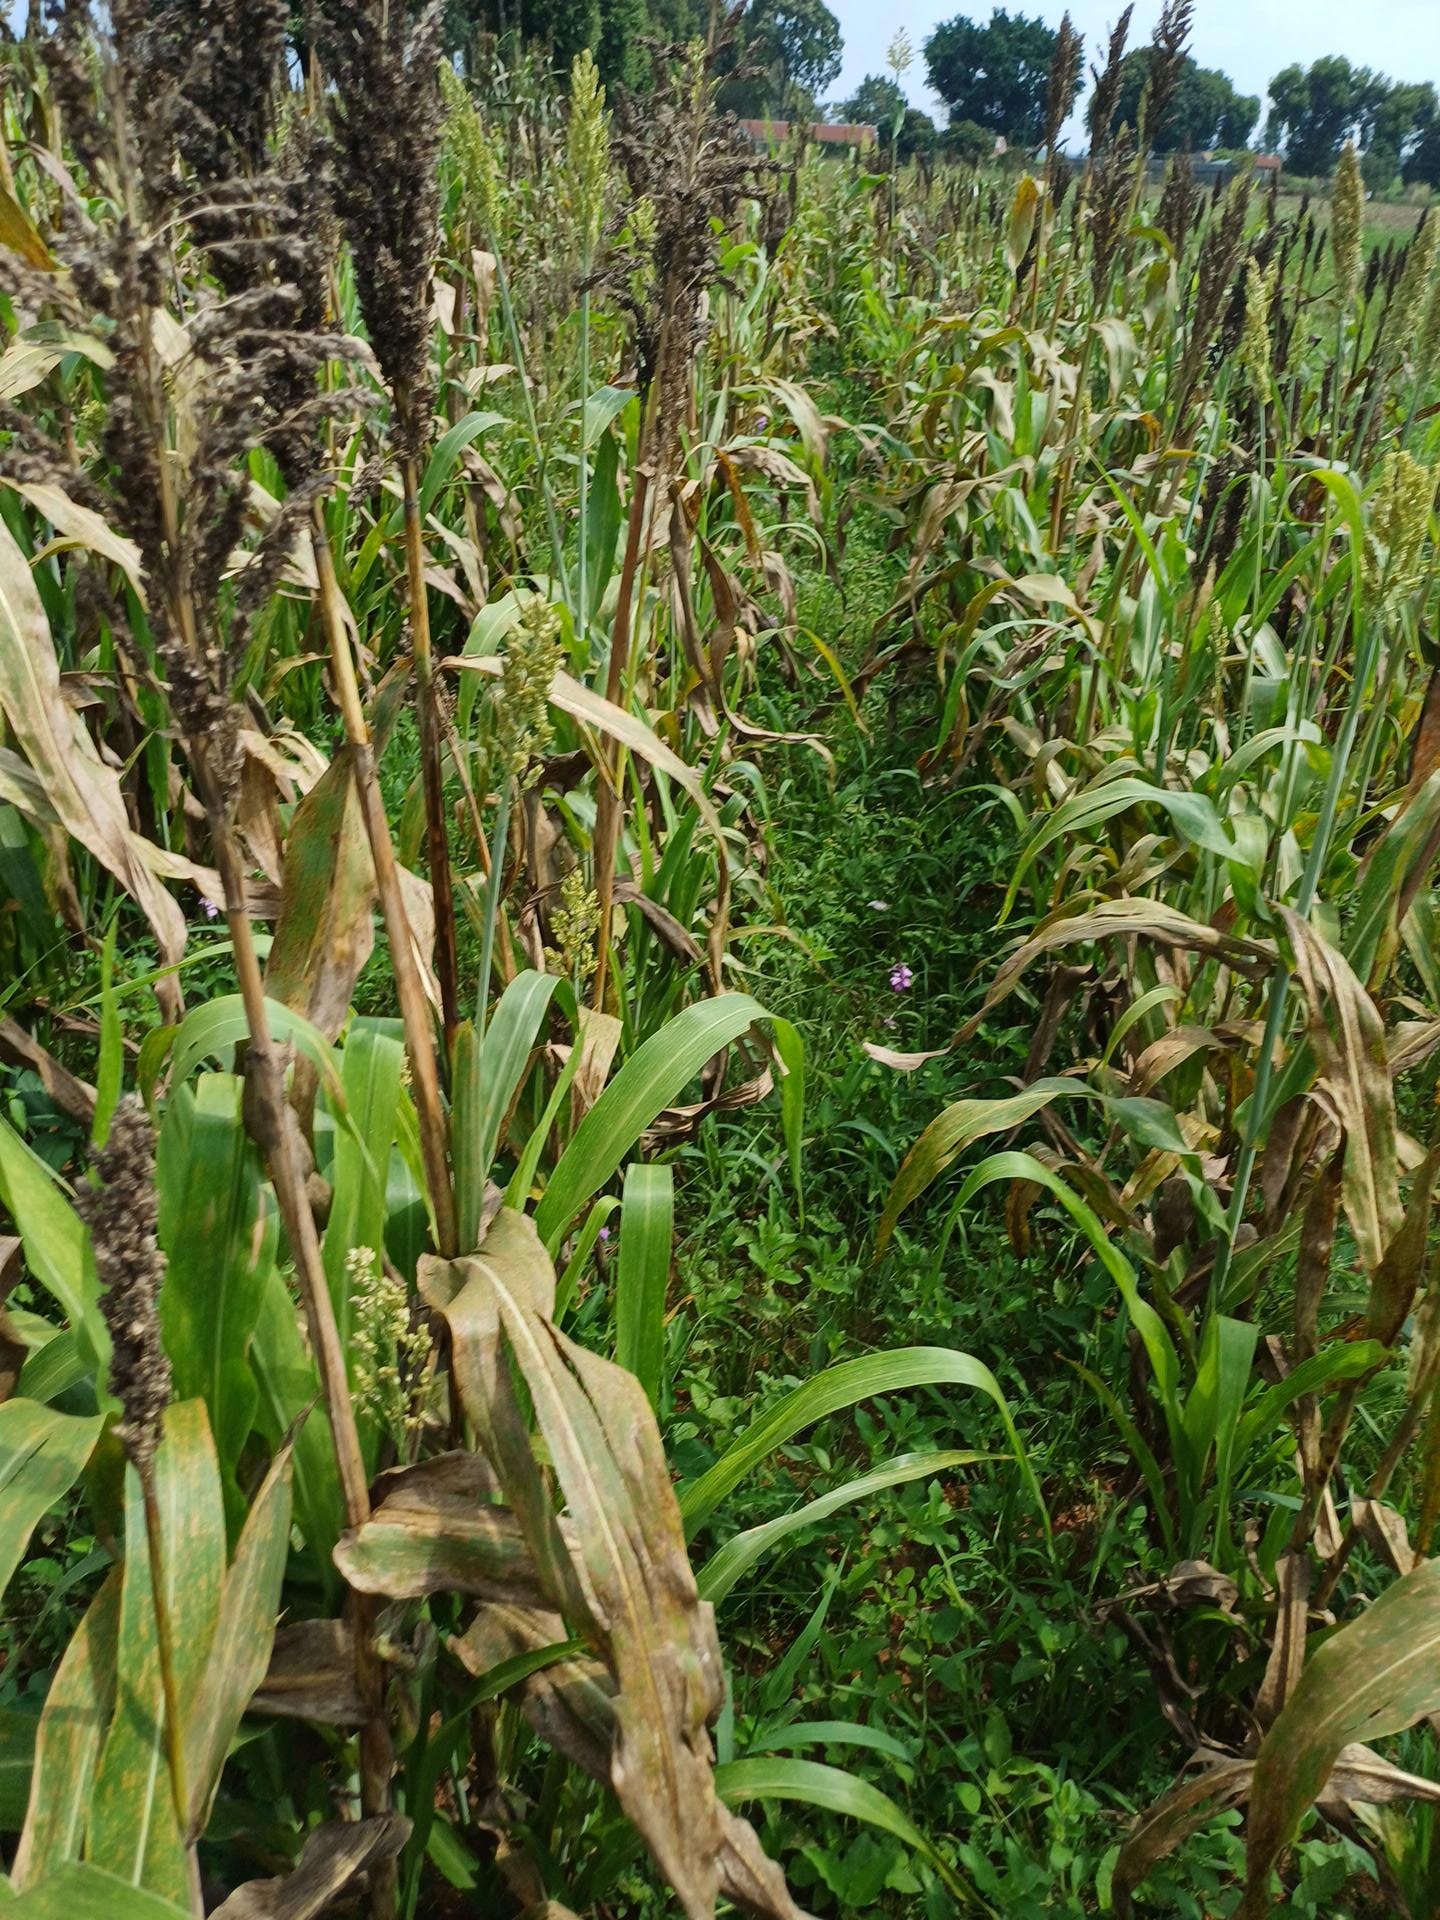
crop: sorghum
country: Kenya
